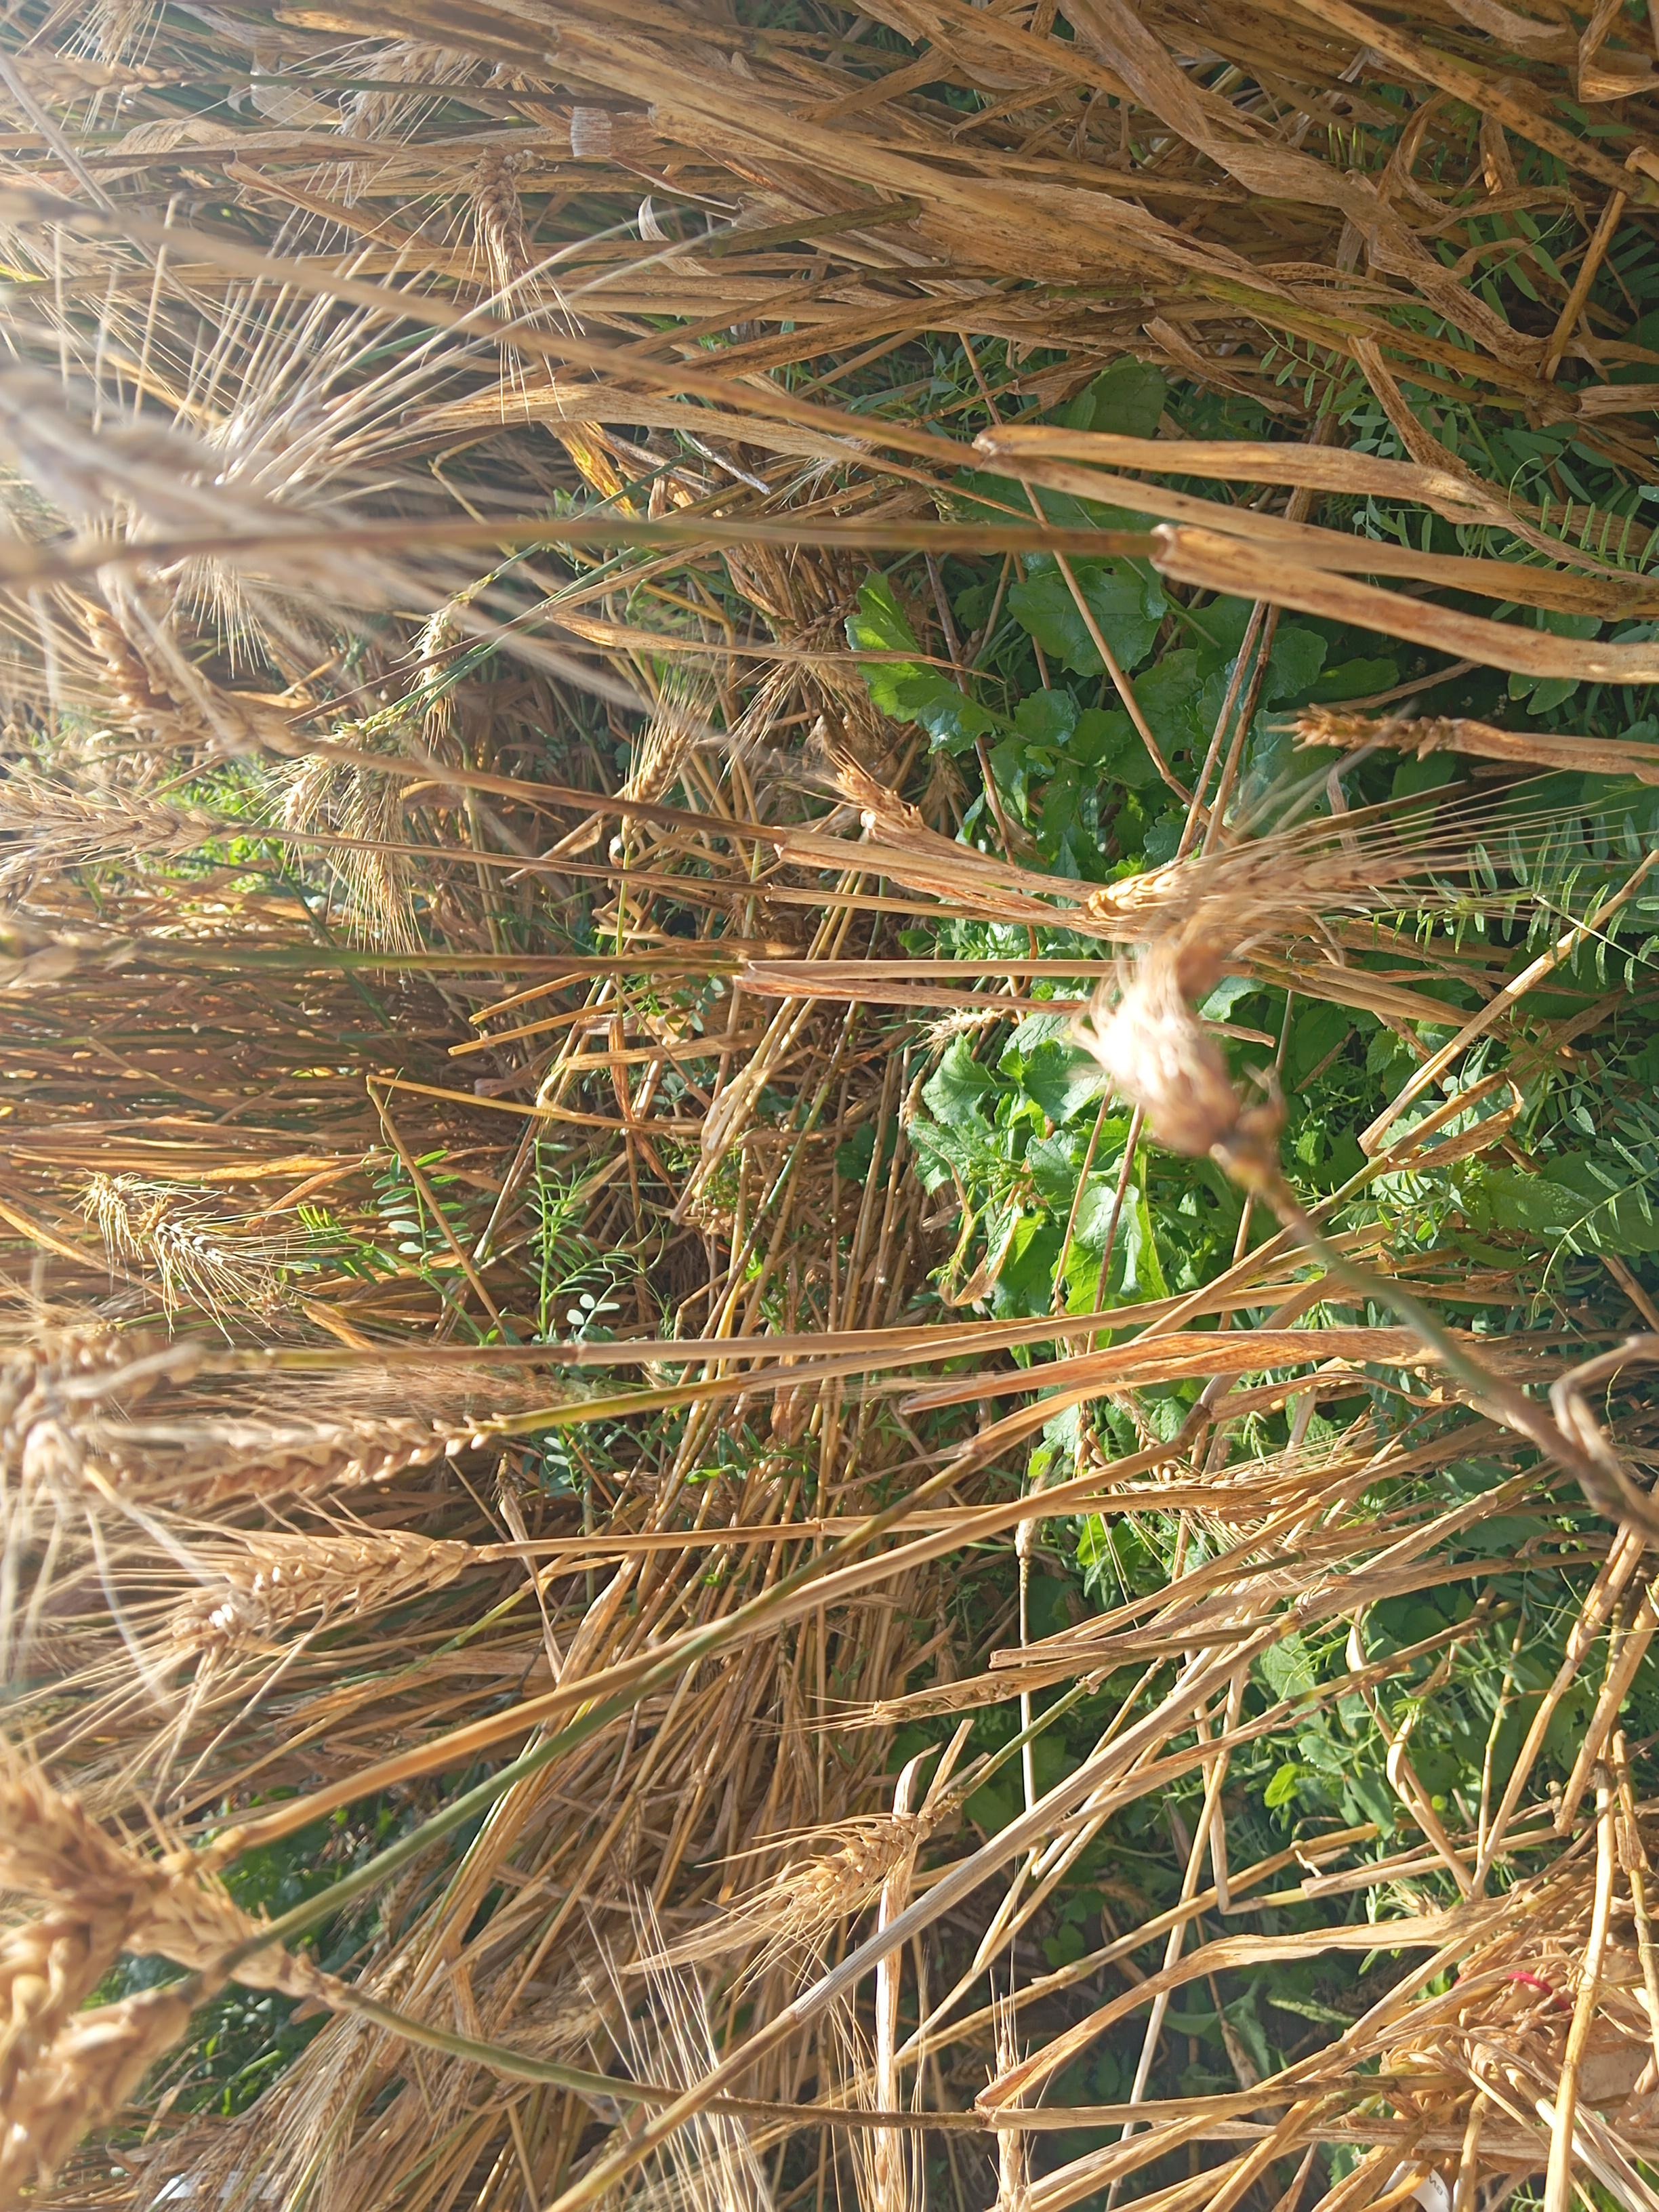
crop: wheat
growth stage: maturity
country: Kenya
